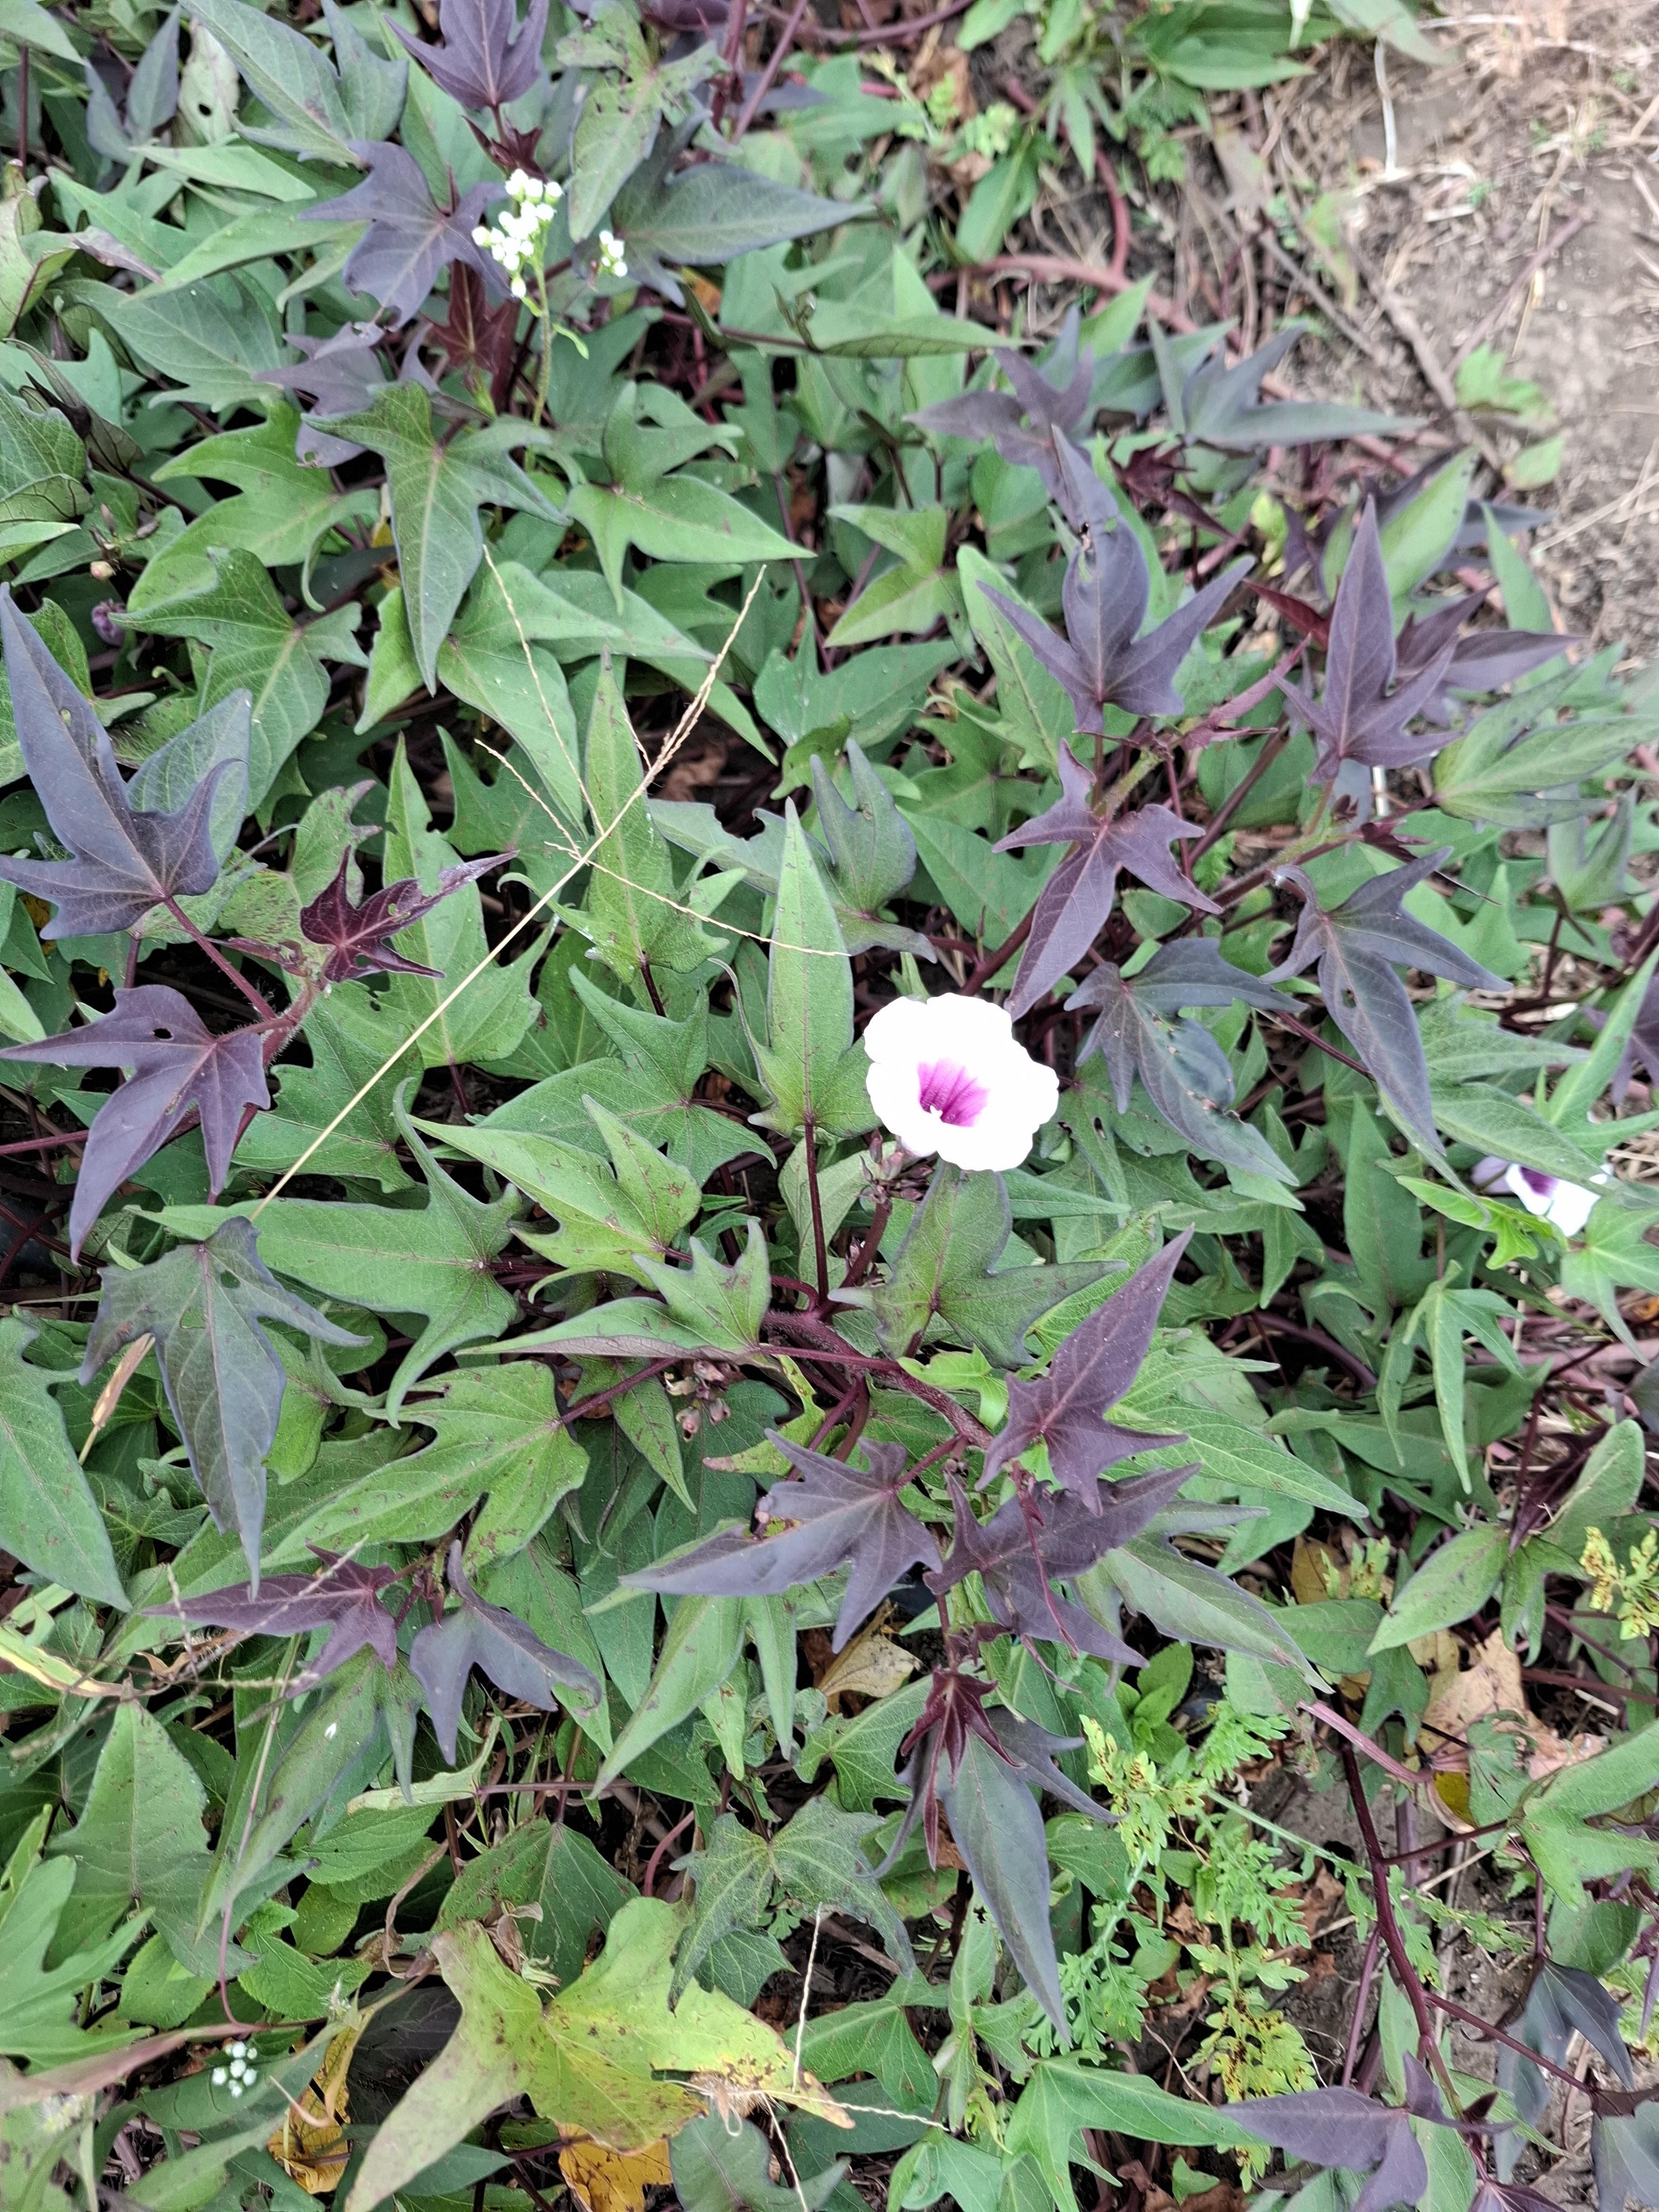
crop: sweet potato
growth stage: flowering
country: Tanzania
